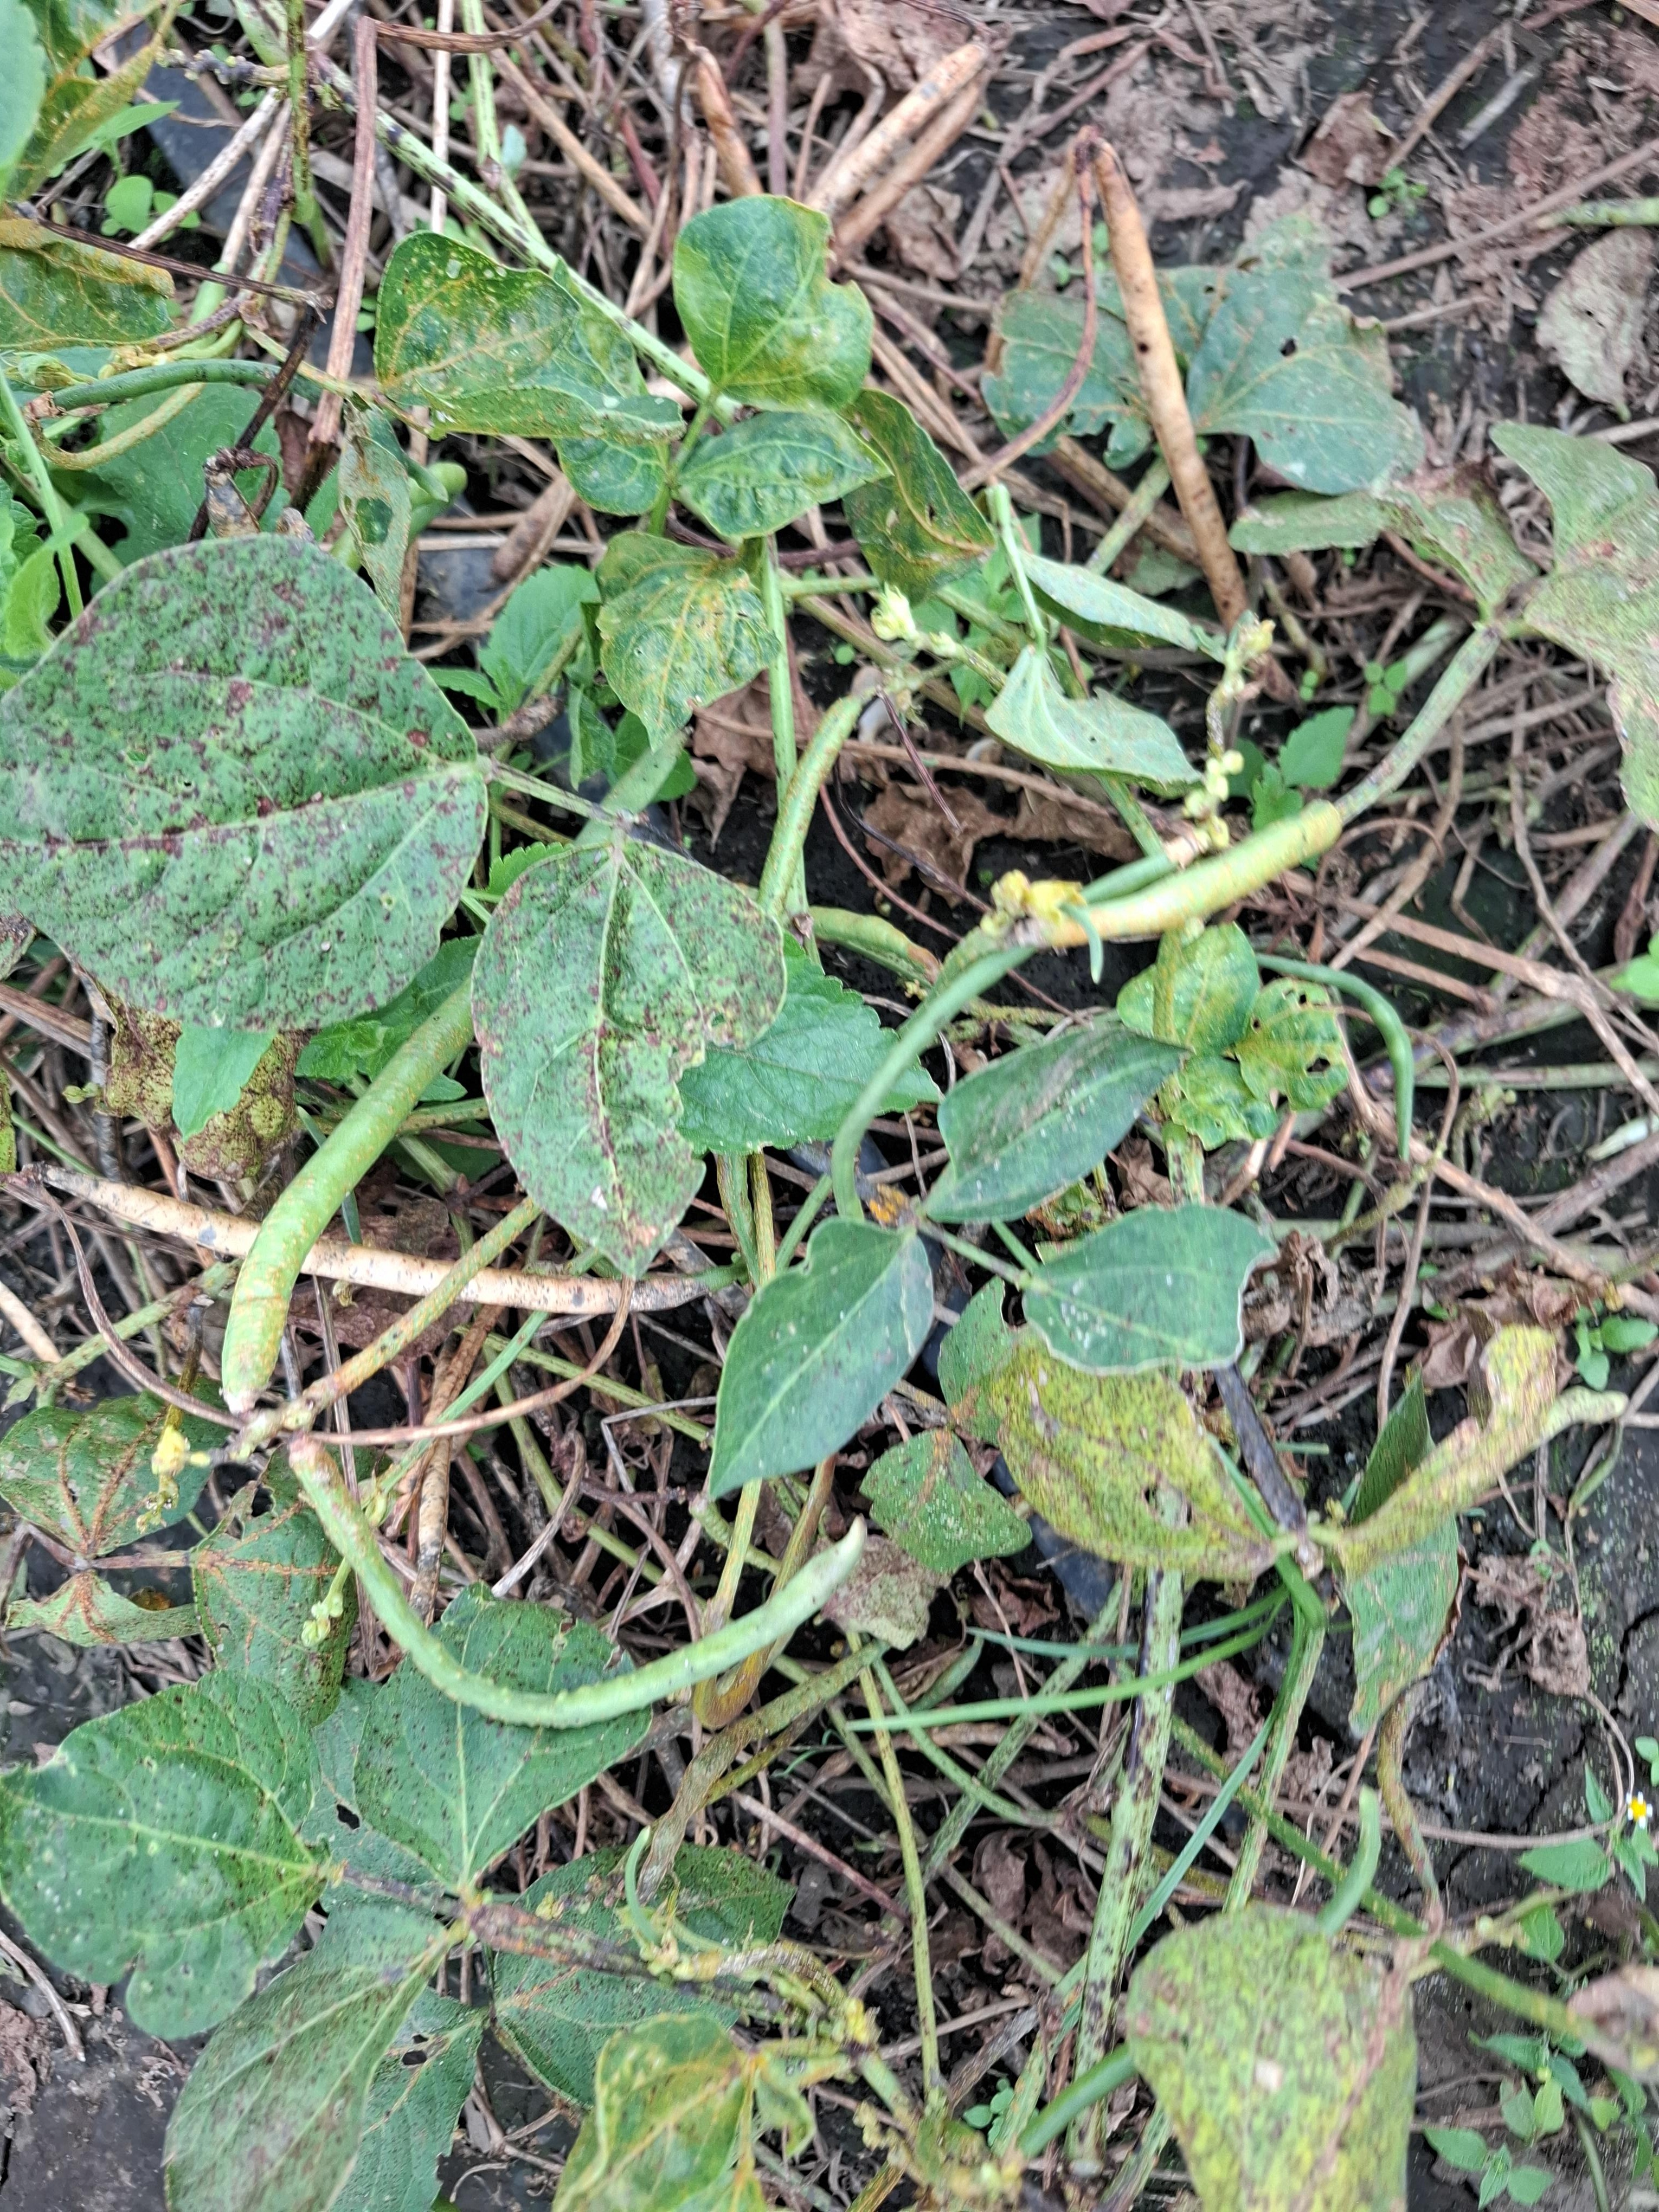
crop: cowpea
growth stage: development pod
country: Tanzania
